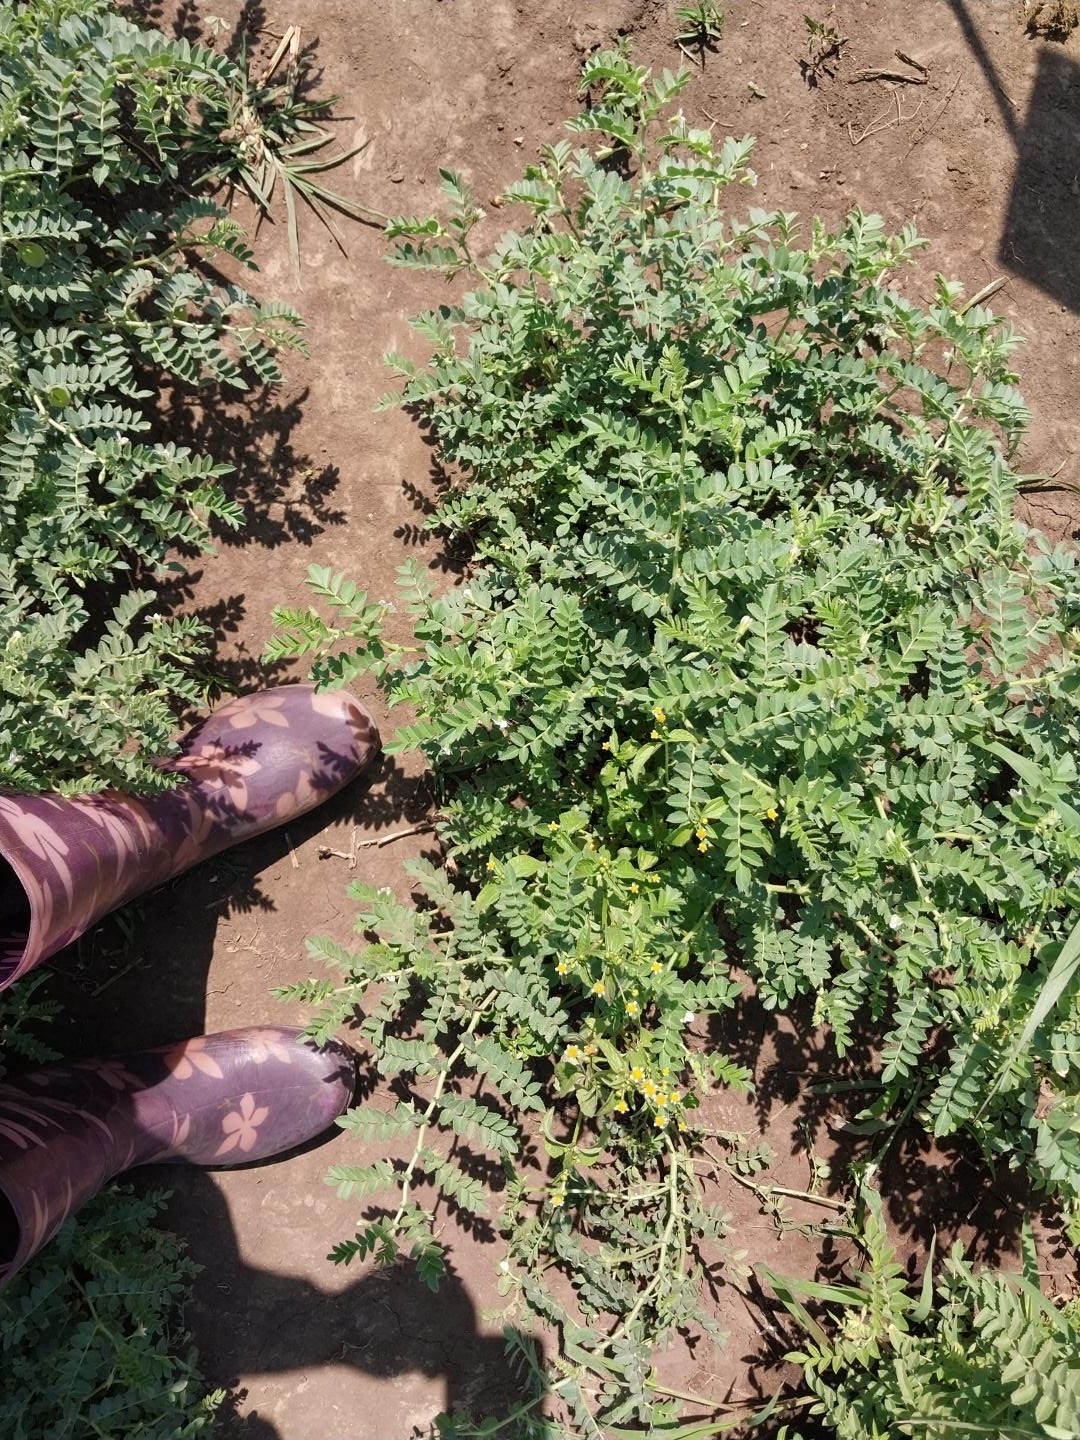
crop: chickpea
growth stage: development pod
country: Tanzania
